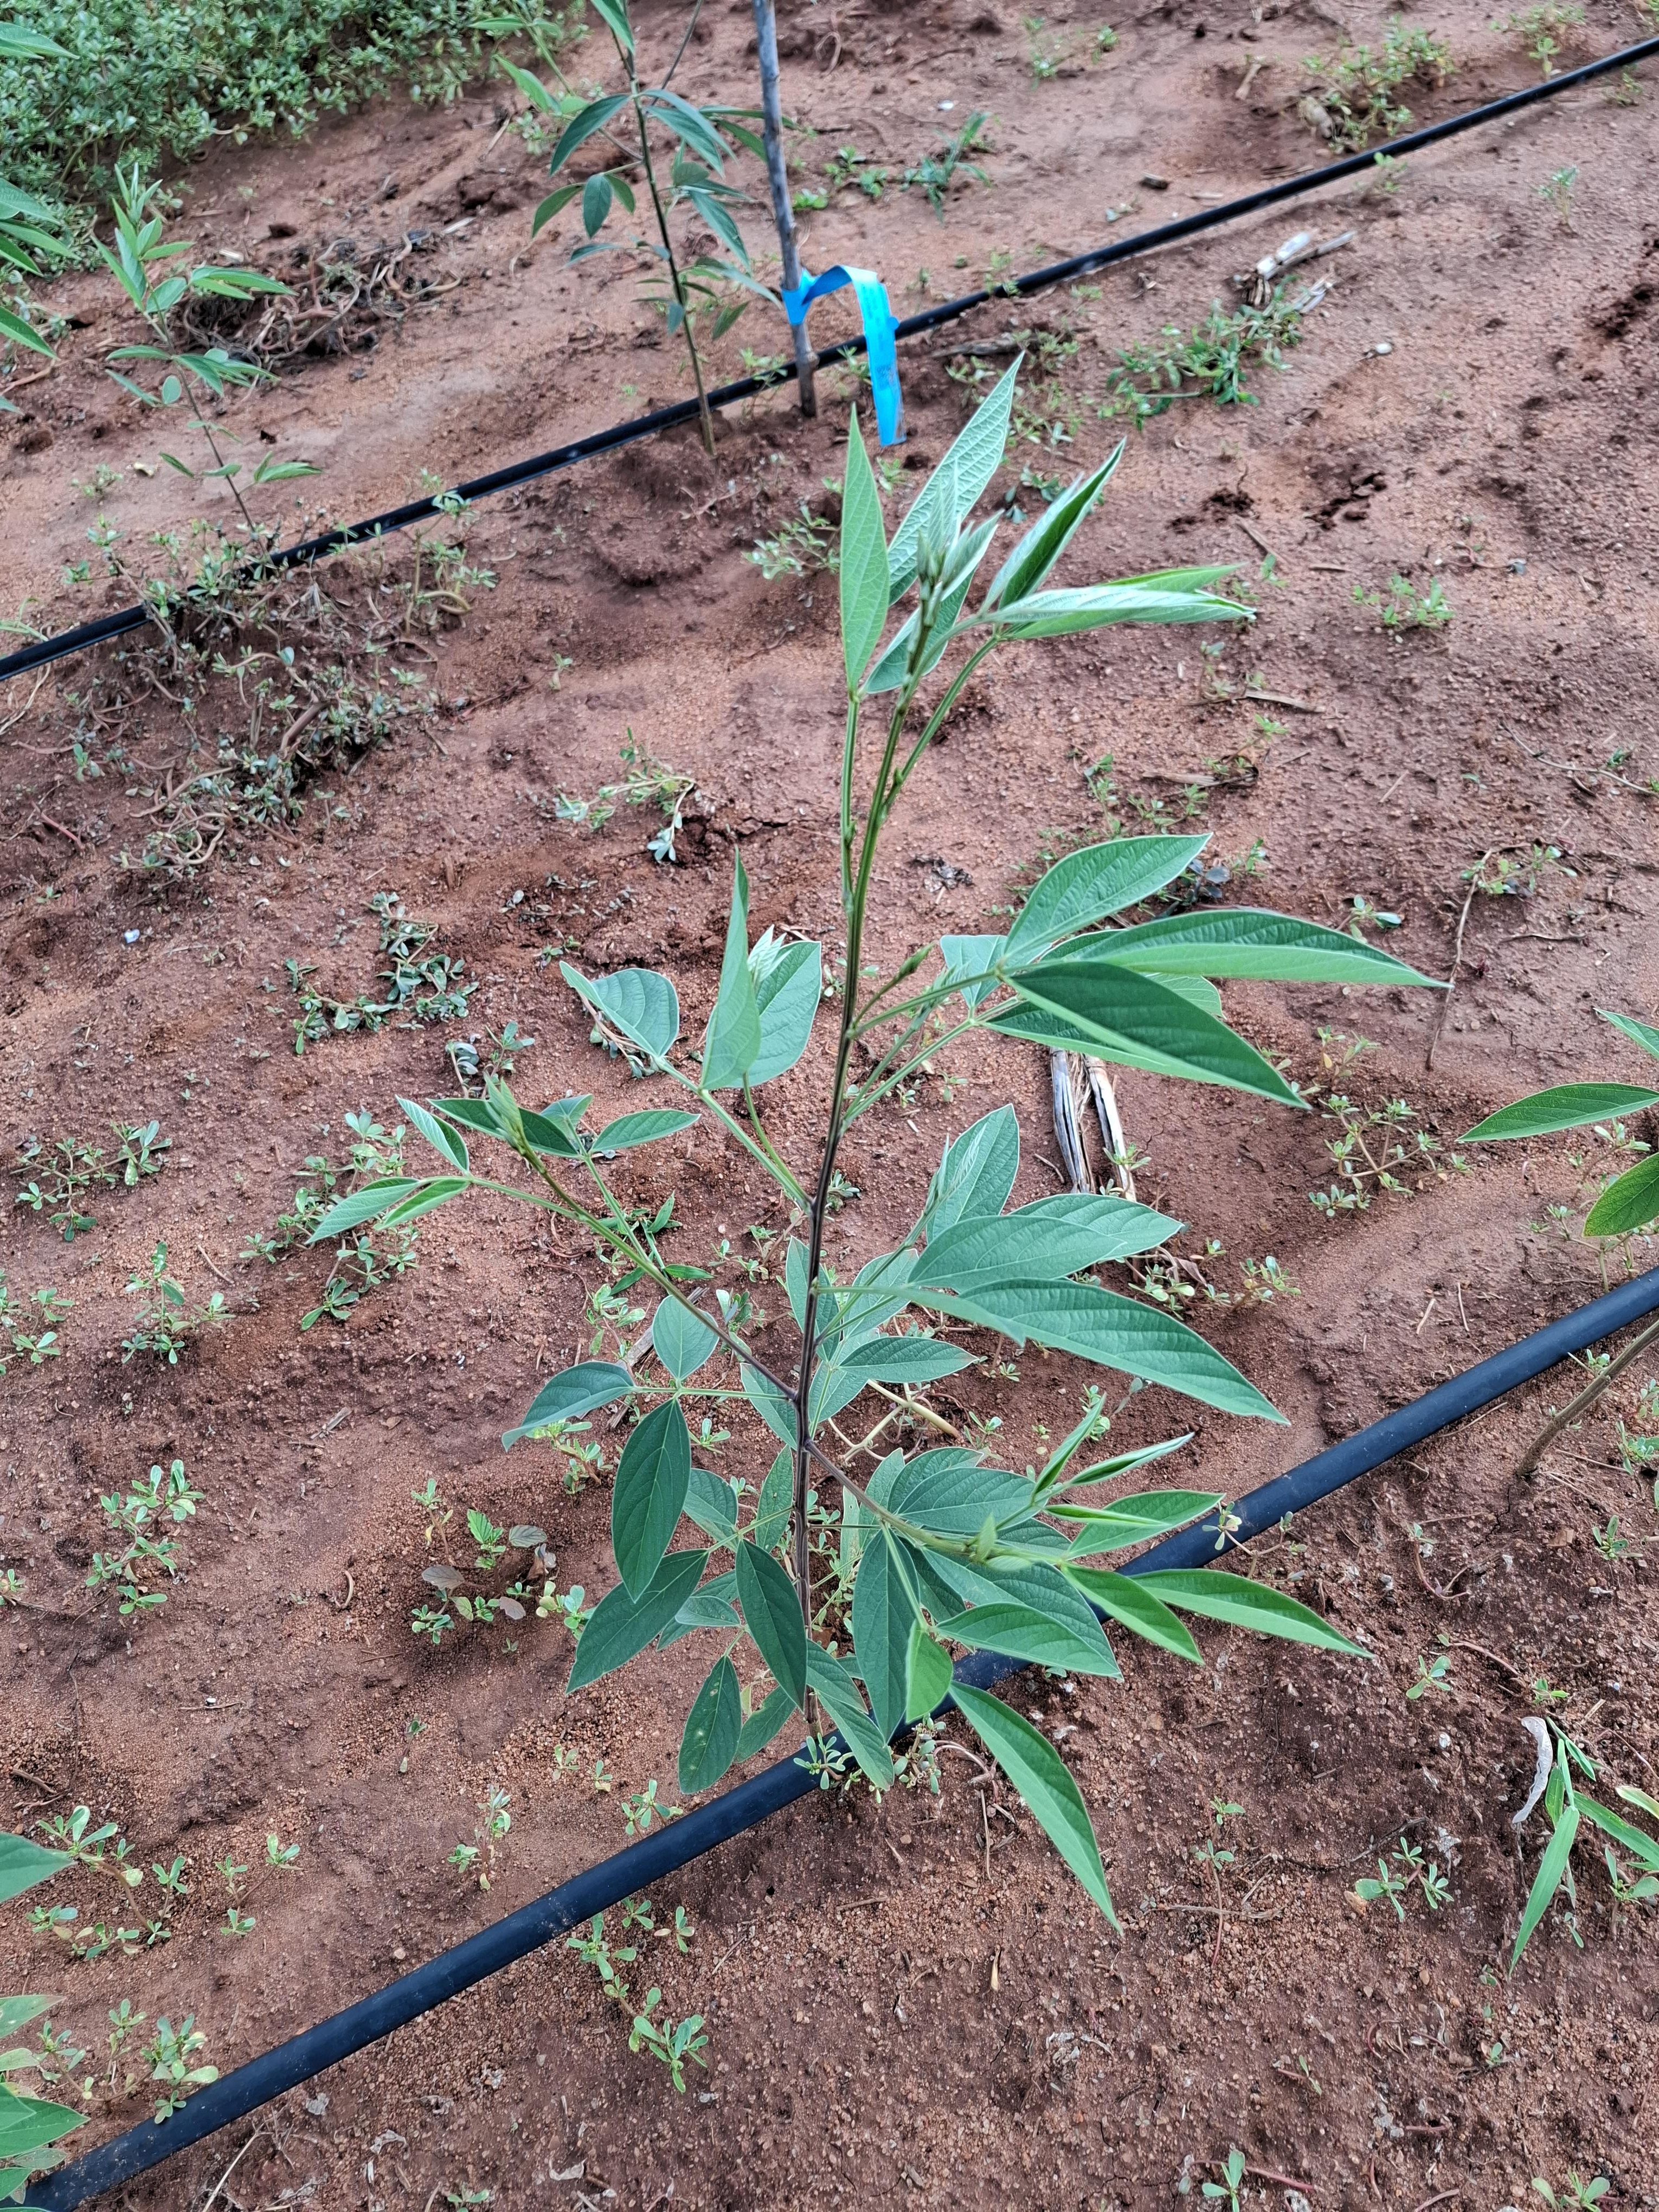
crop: pigeonpea
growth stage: flowering
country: Kenya
